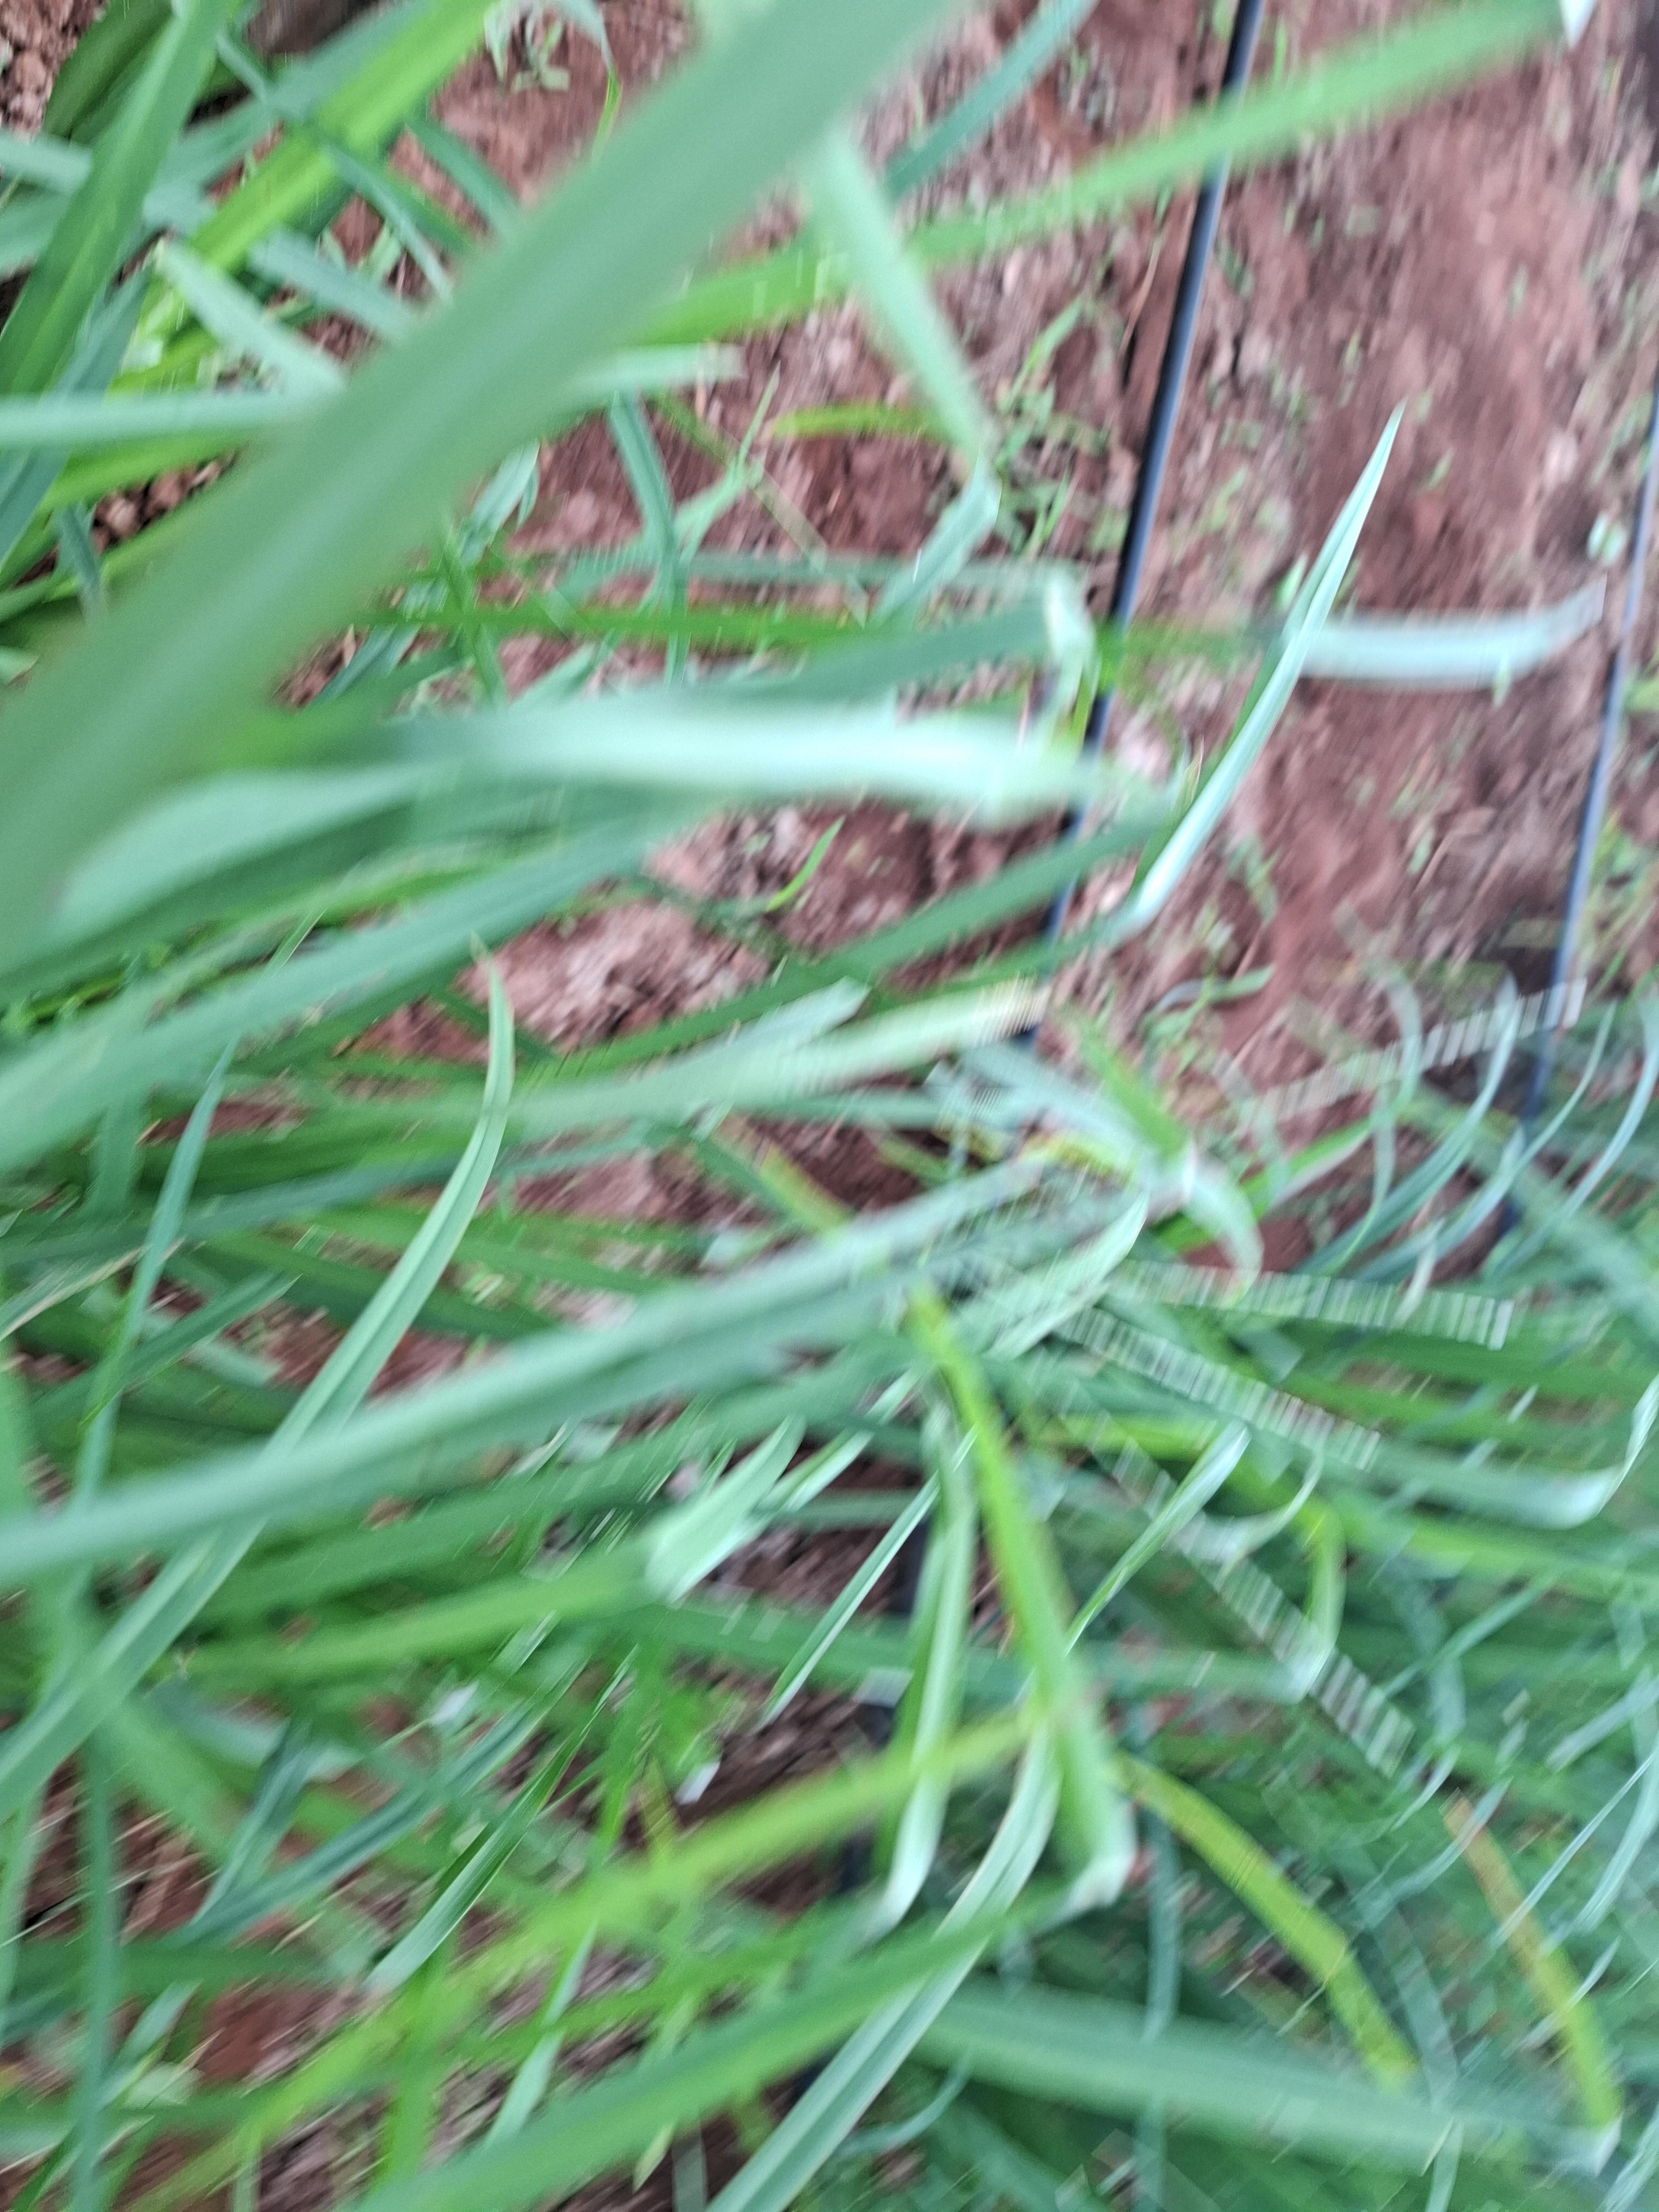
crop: finger millet
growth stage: vegetative
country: Kenya
